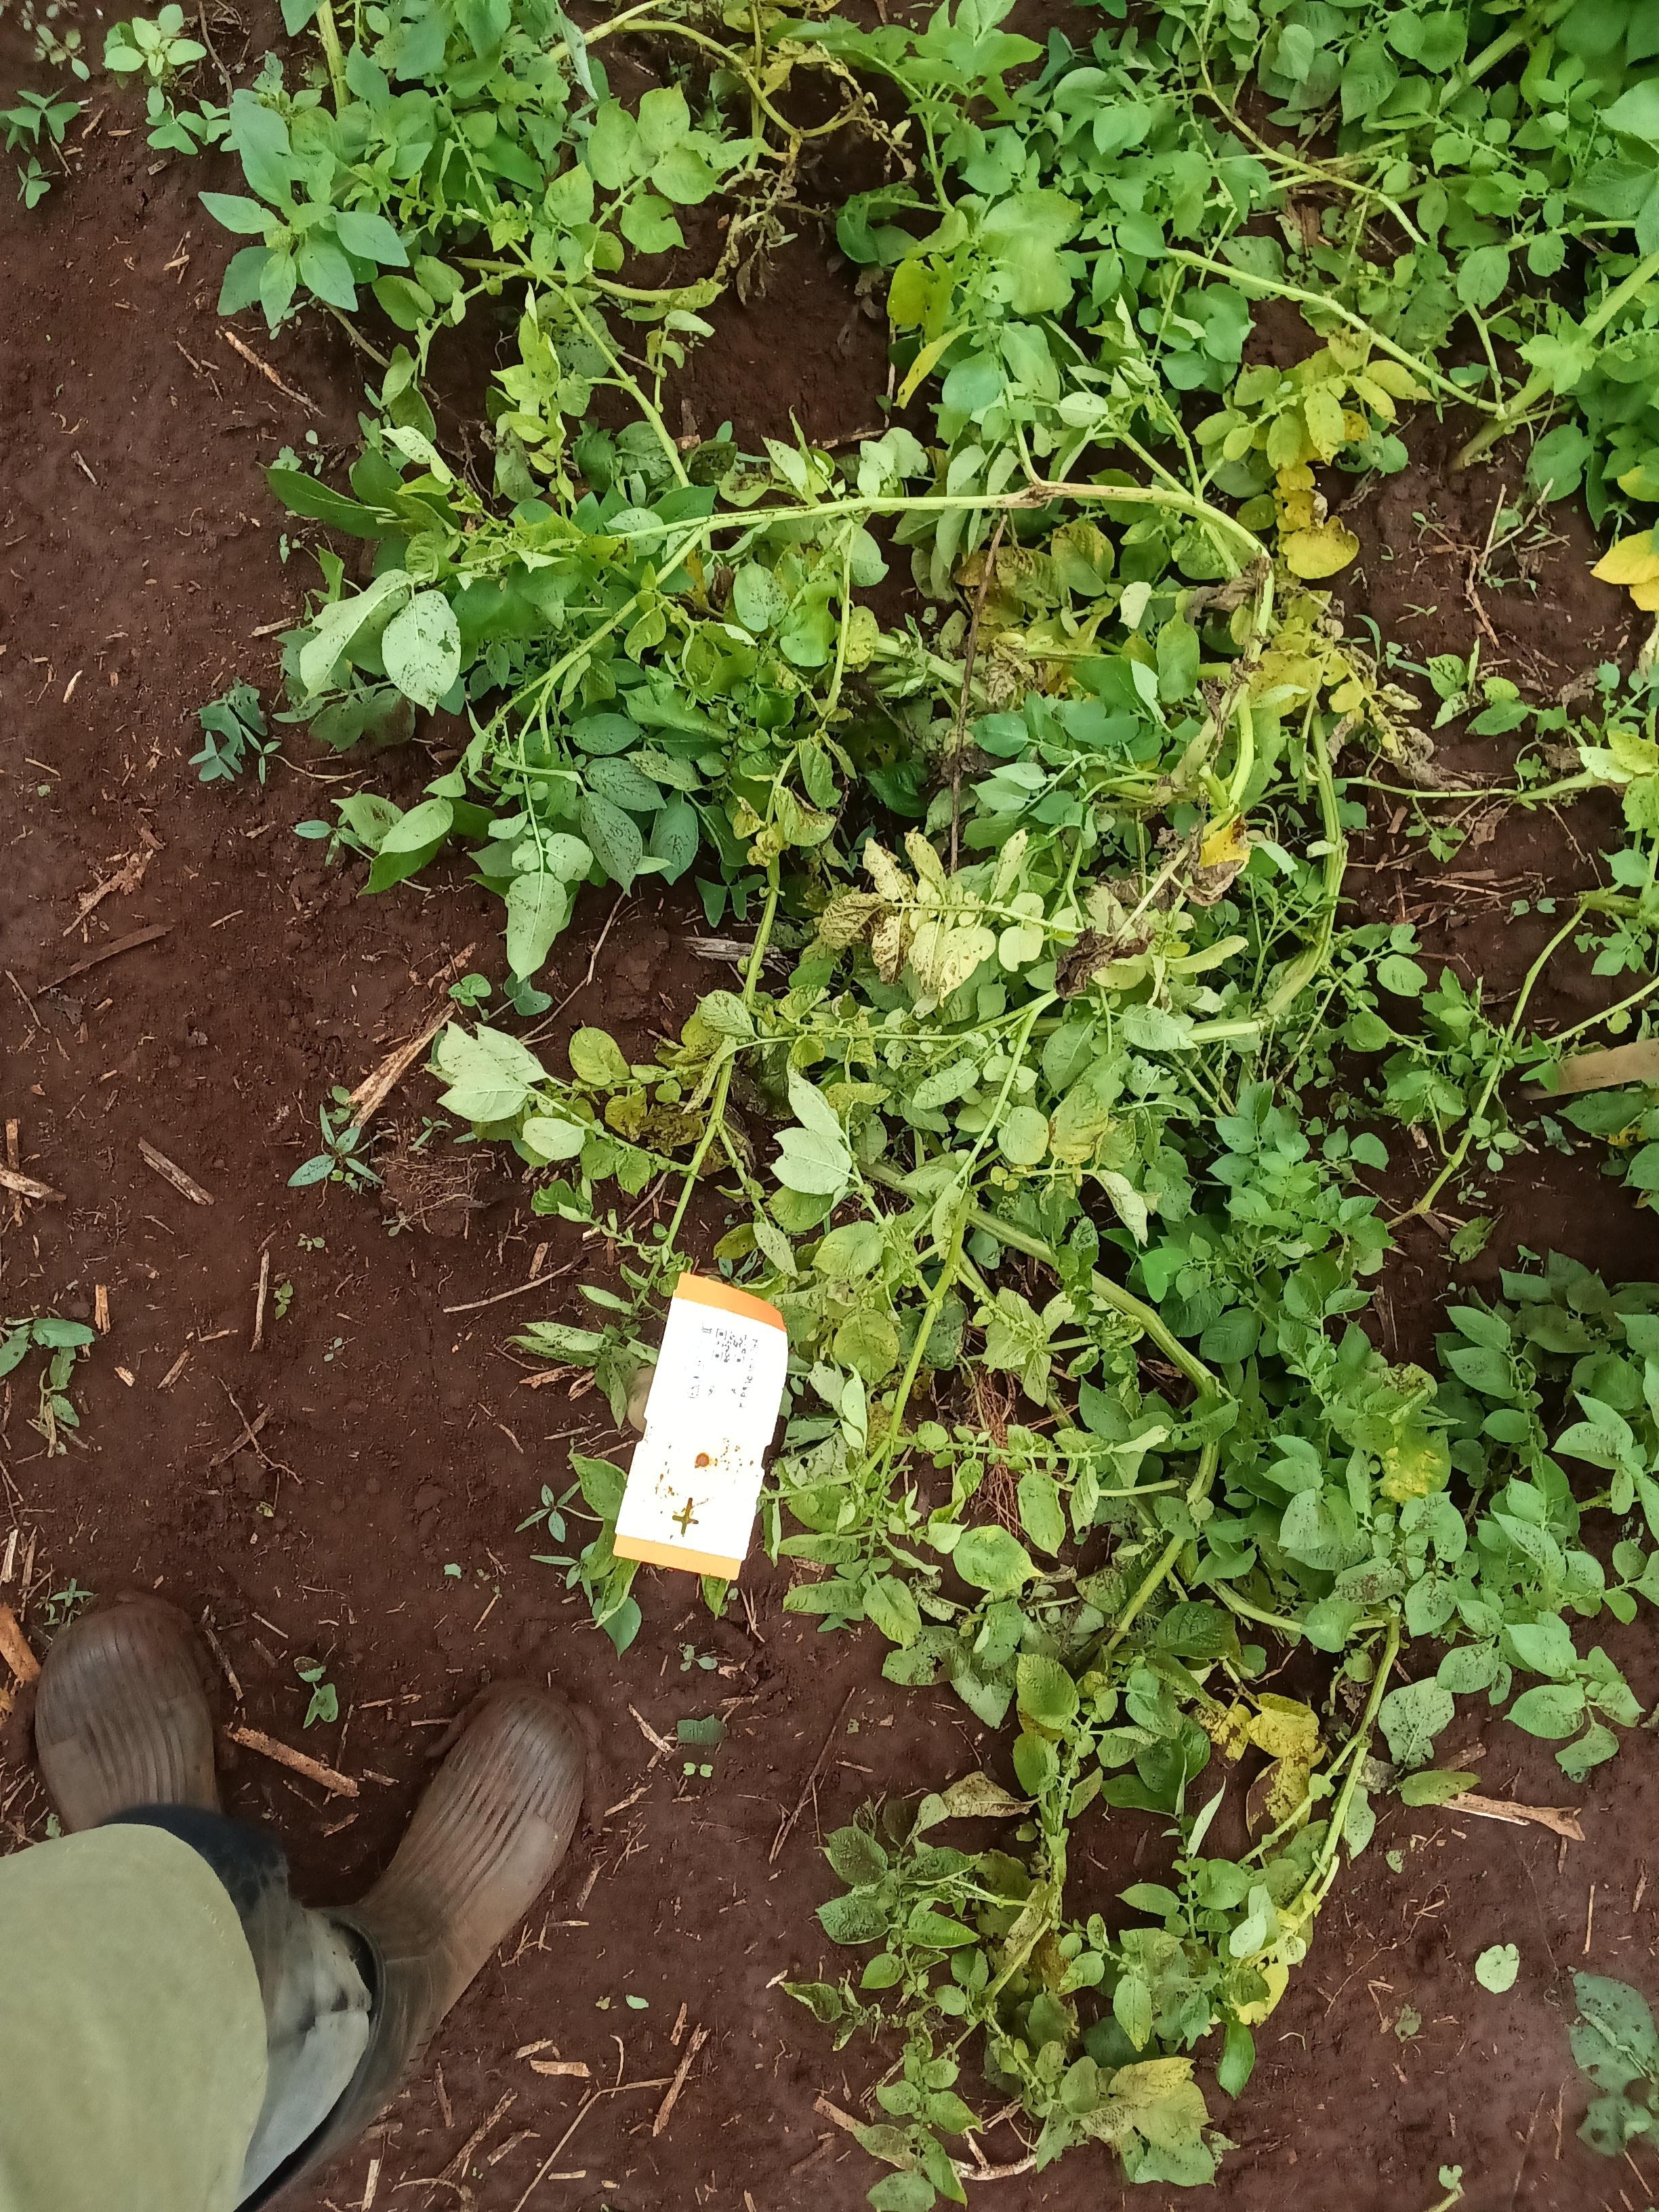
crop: potato
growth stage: flowering
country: Kenya
